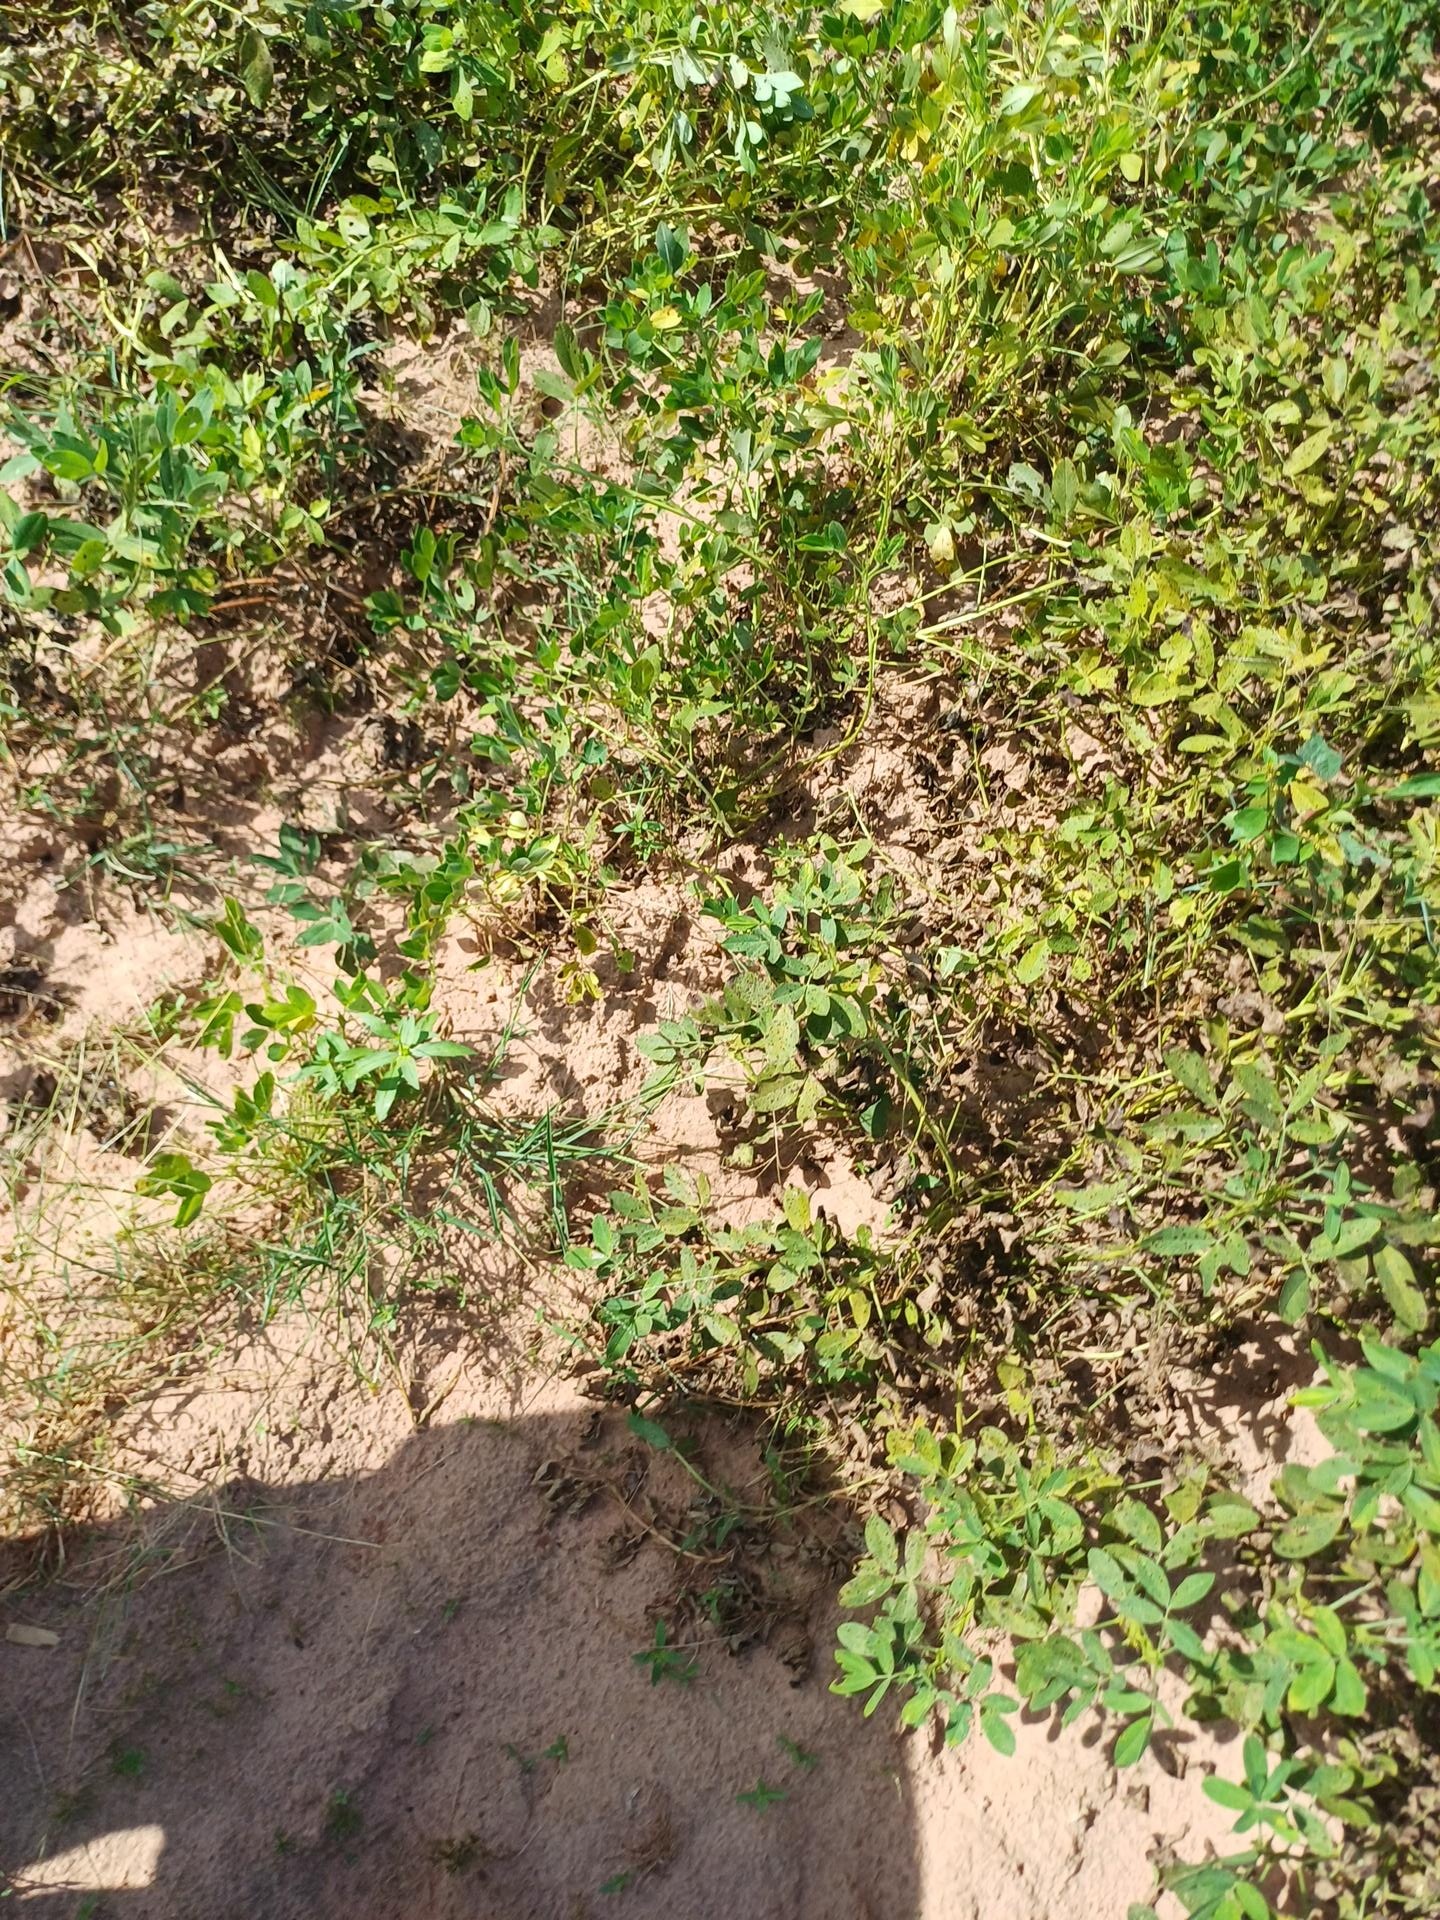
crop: groundnut
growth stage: flowering
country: Senegal
